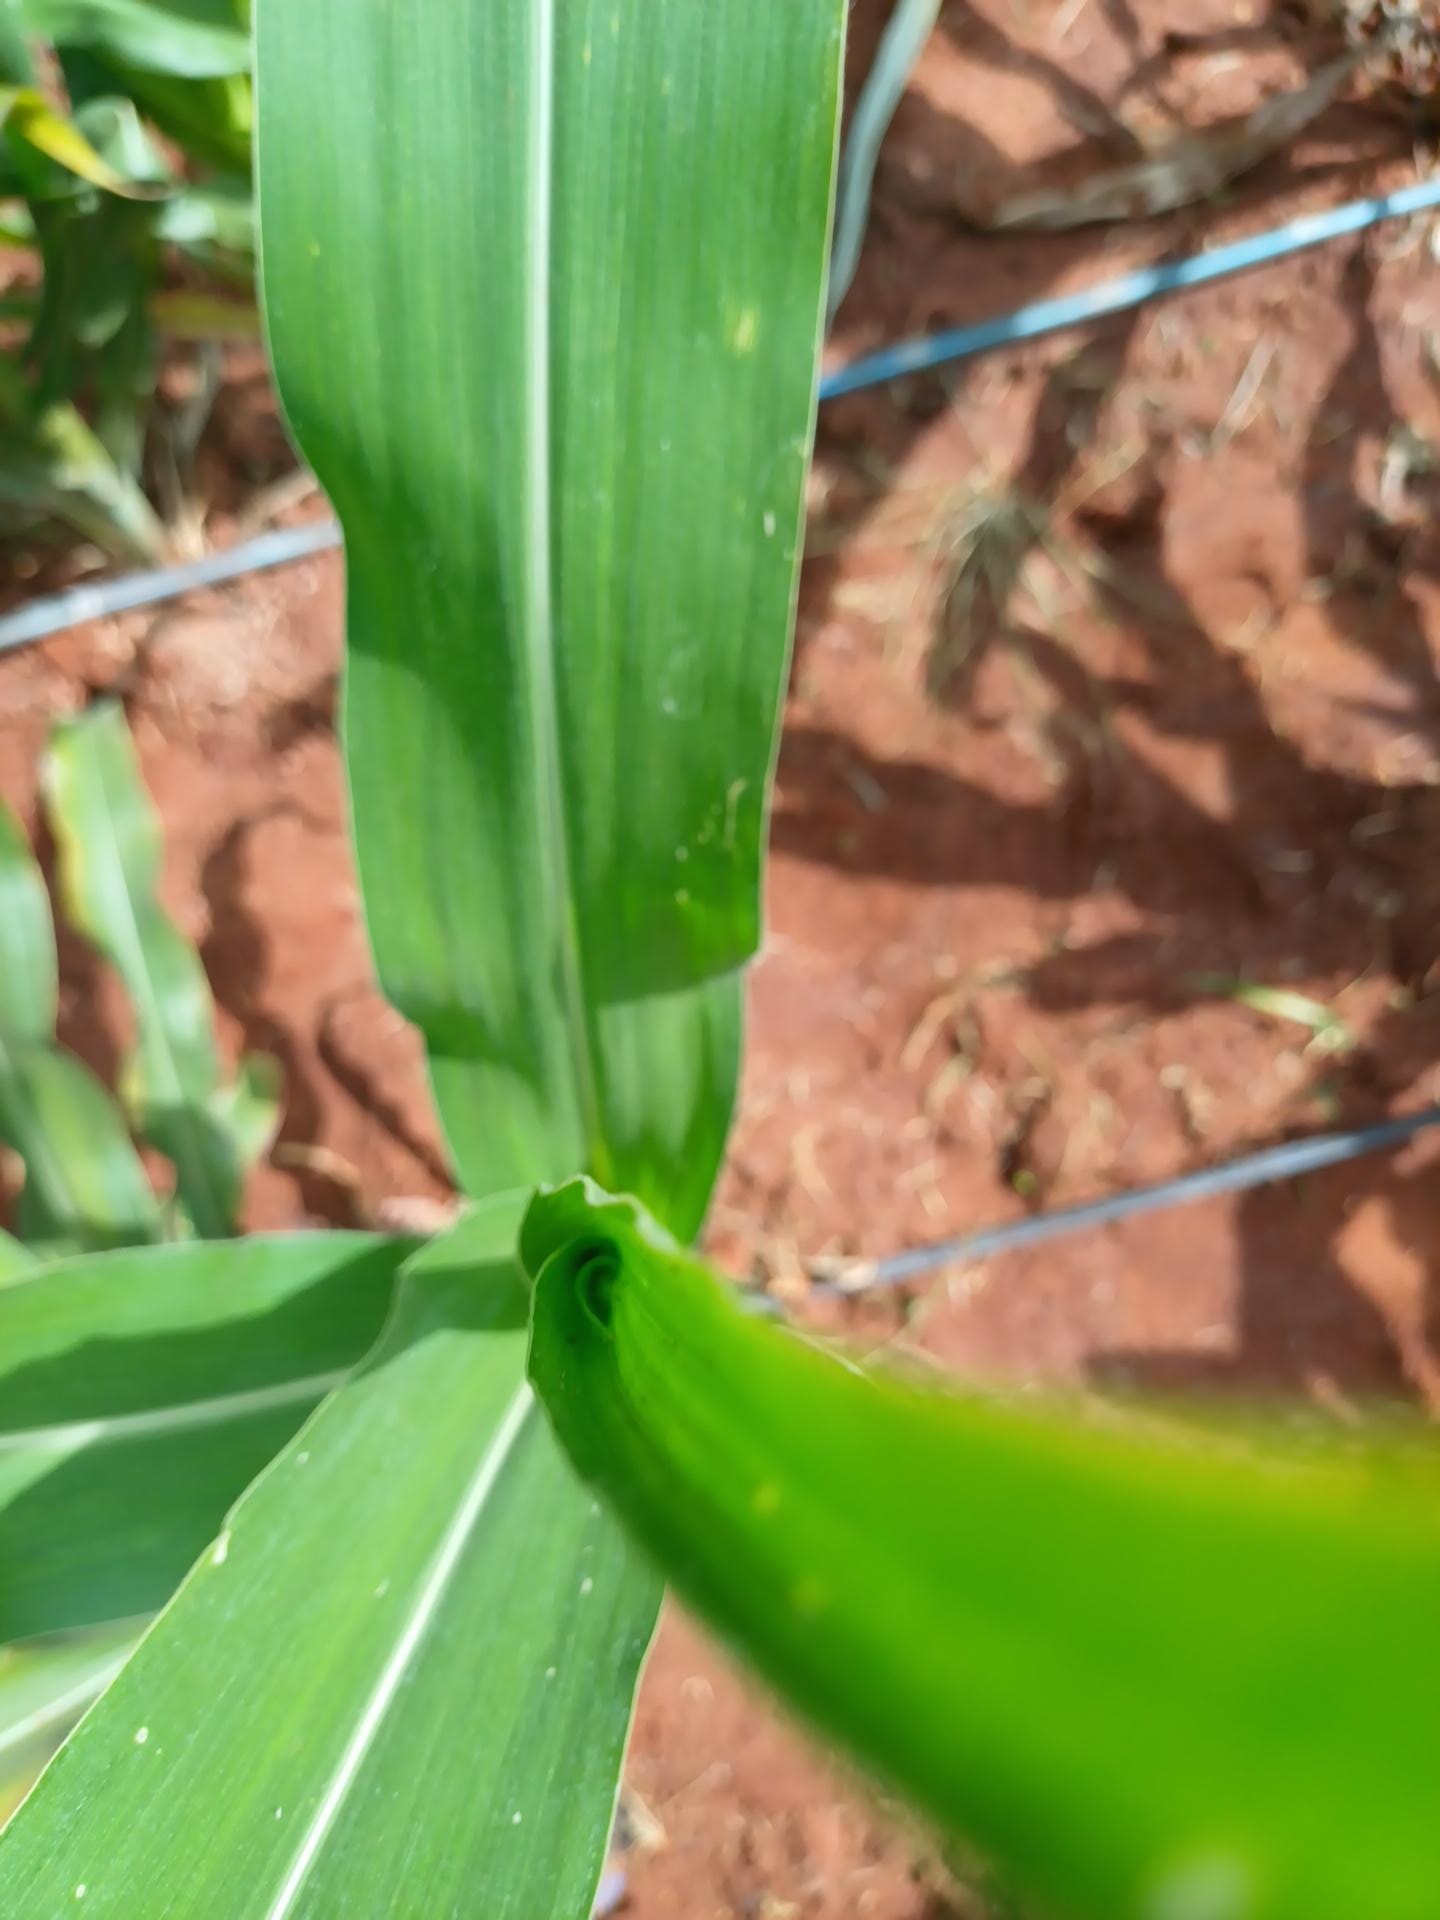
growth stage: vegetative
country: Kenya
